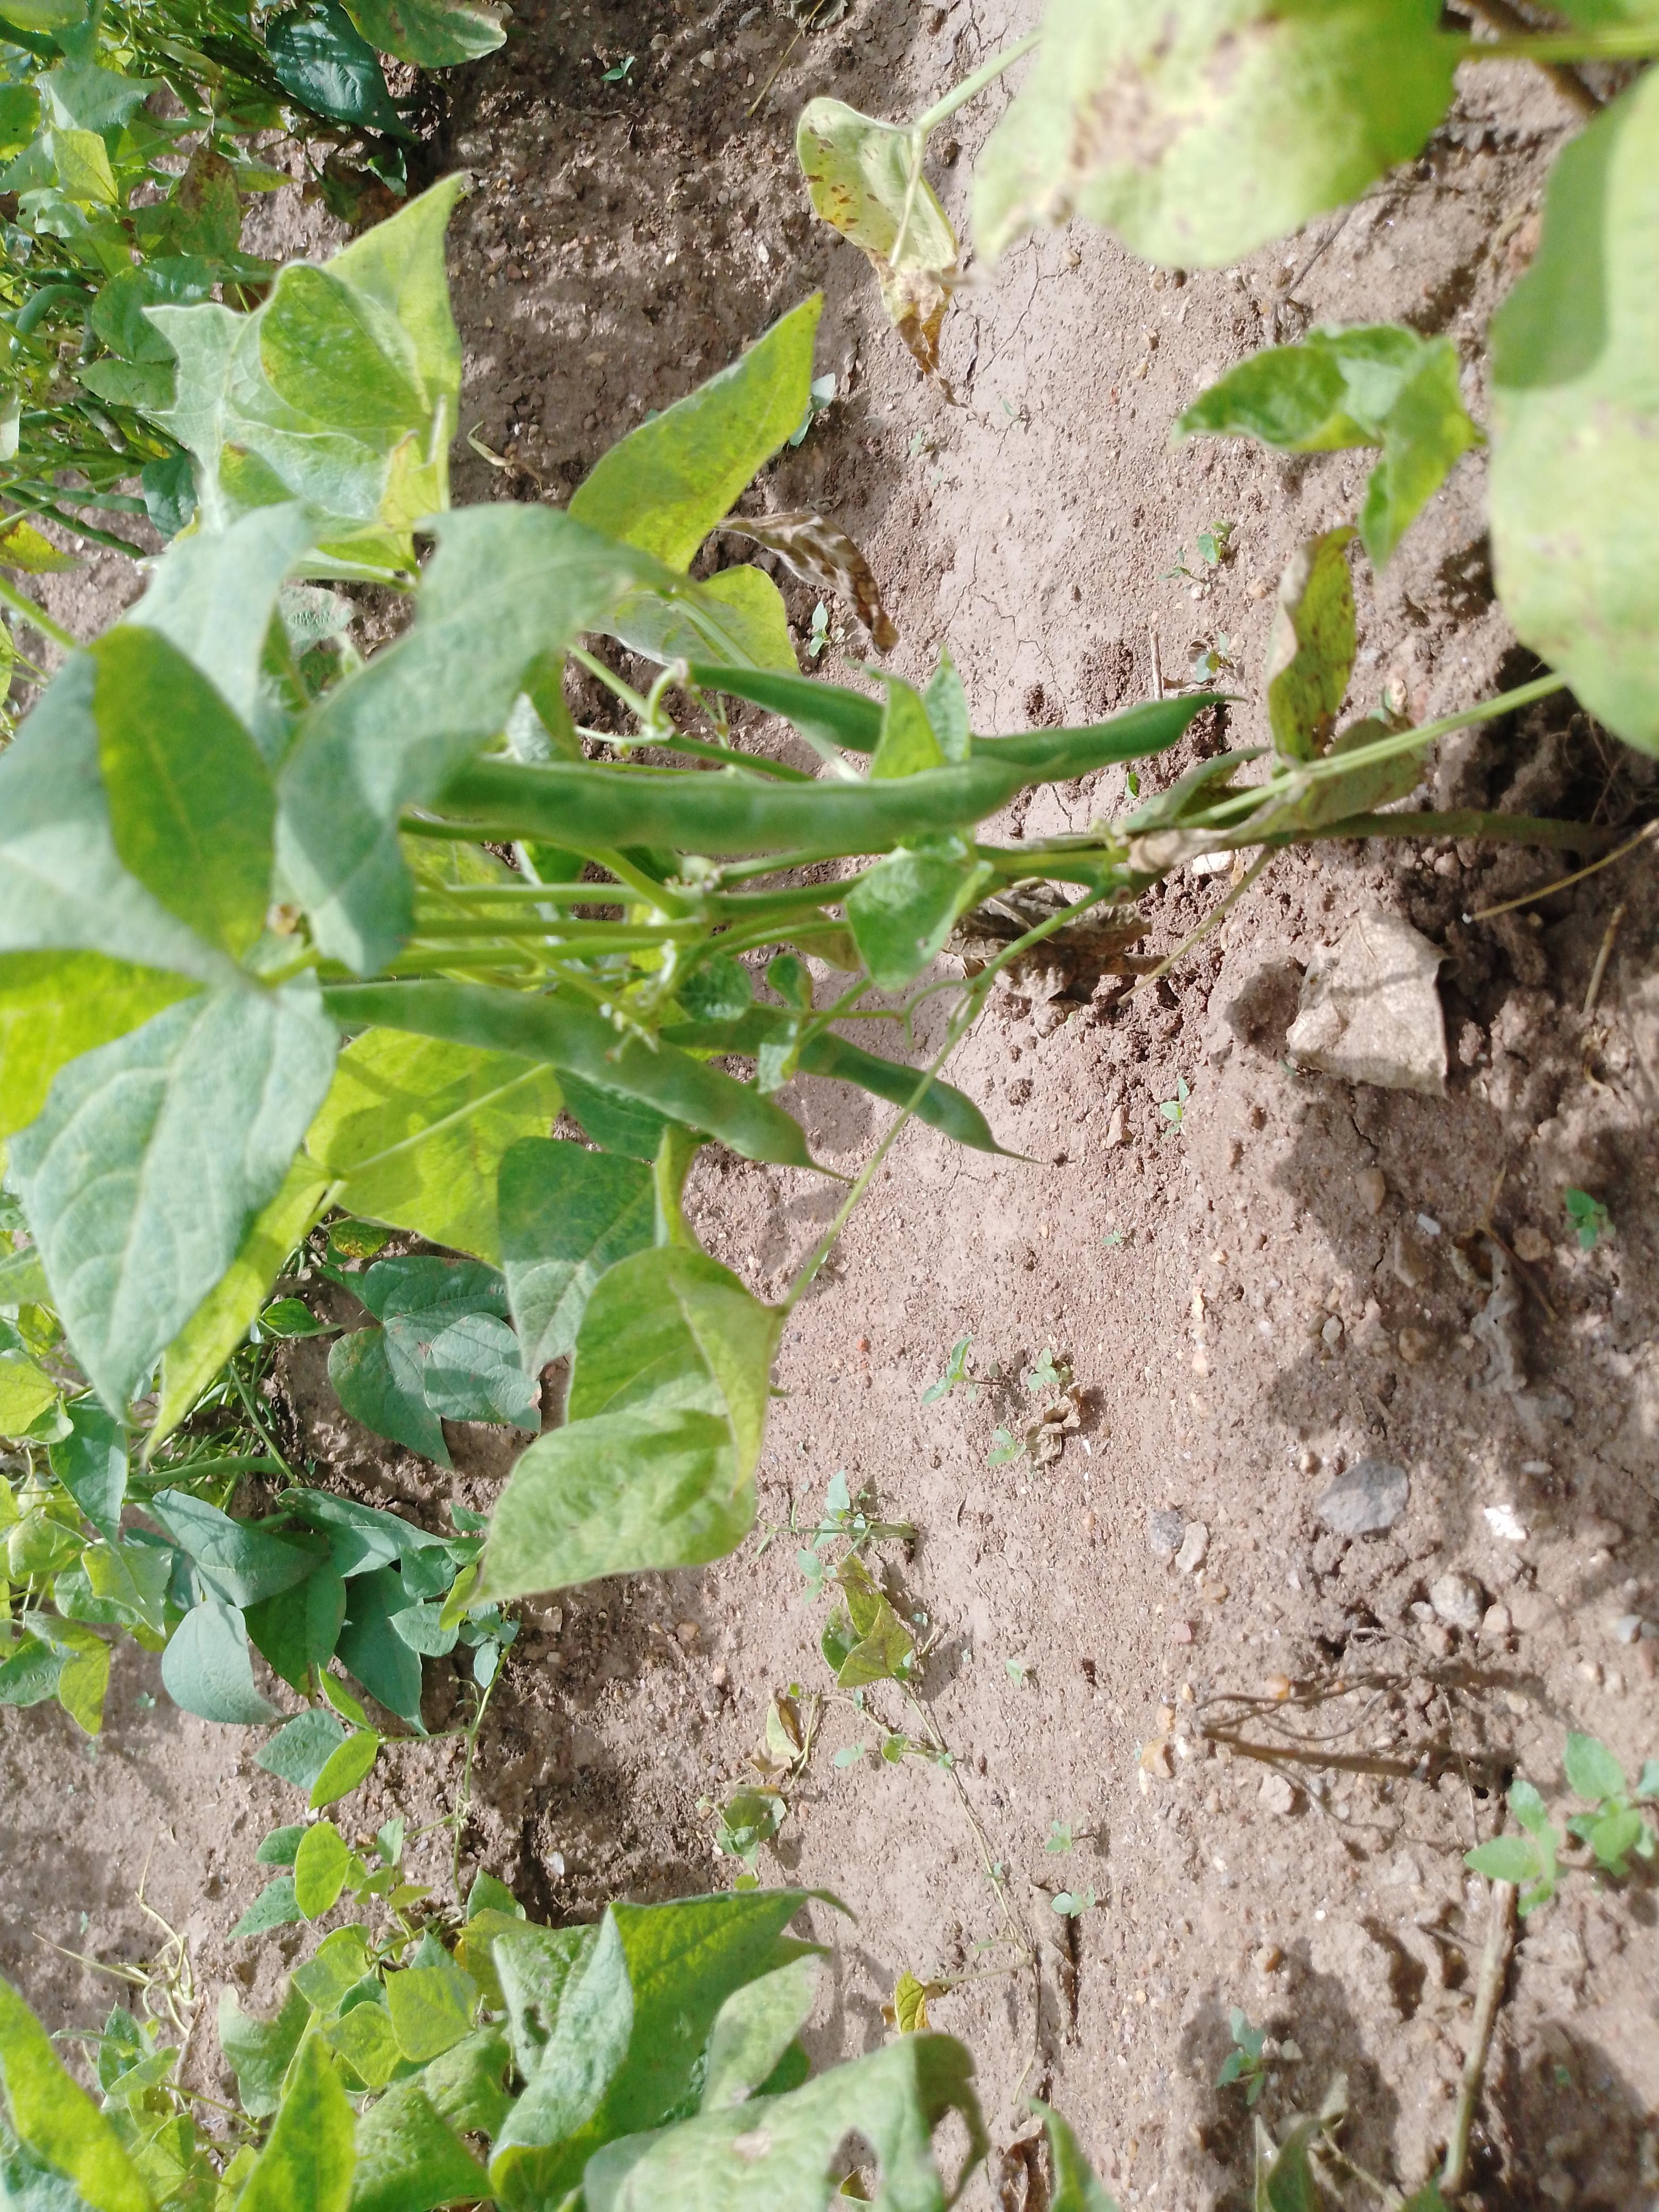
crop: common bean
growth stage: development pod
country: Malawi
